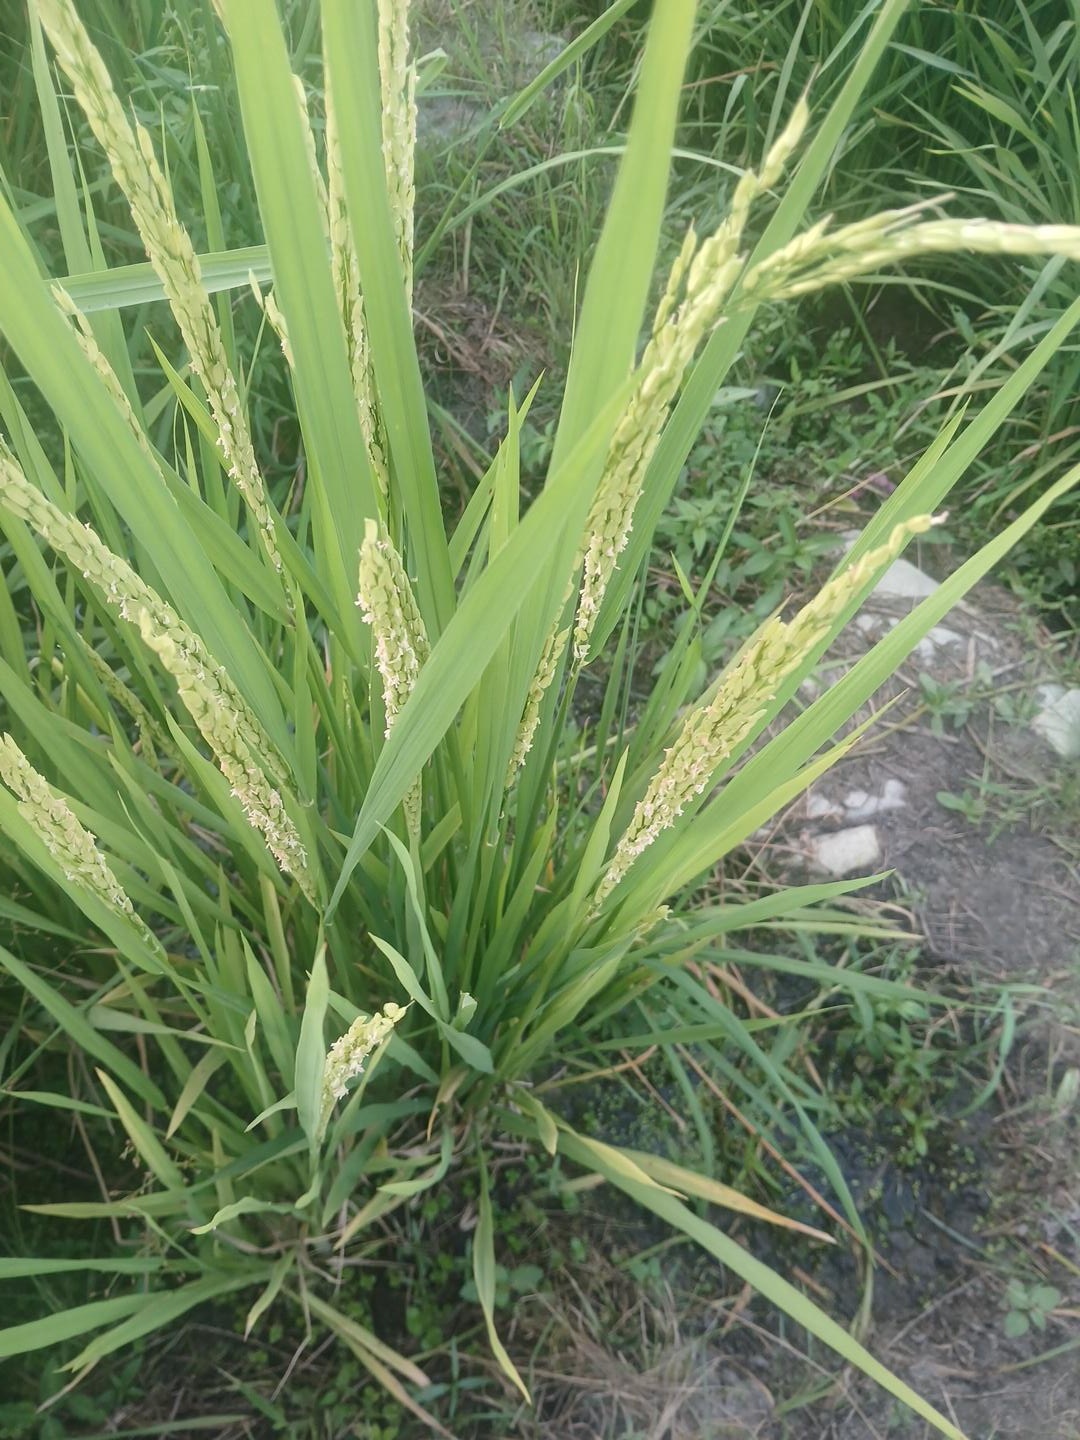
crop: rice
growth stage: flowering
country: Côte d'Ivoire
